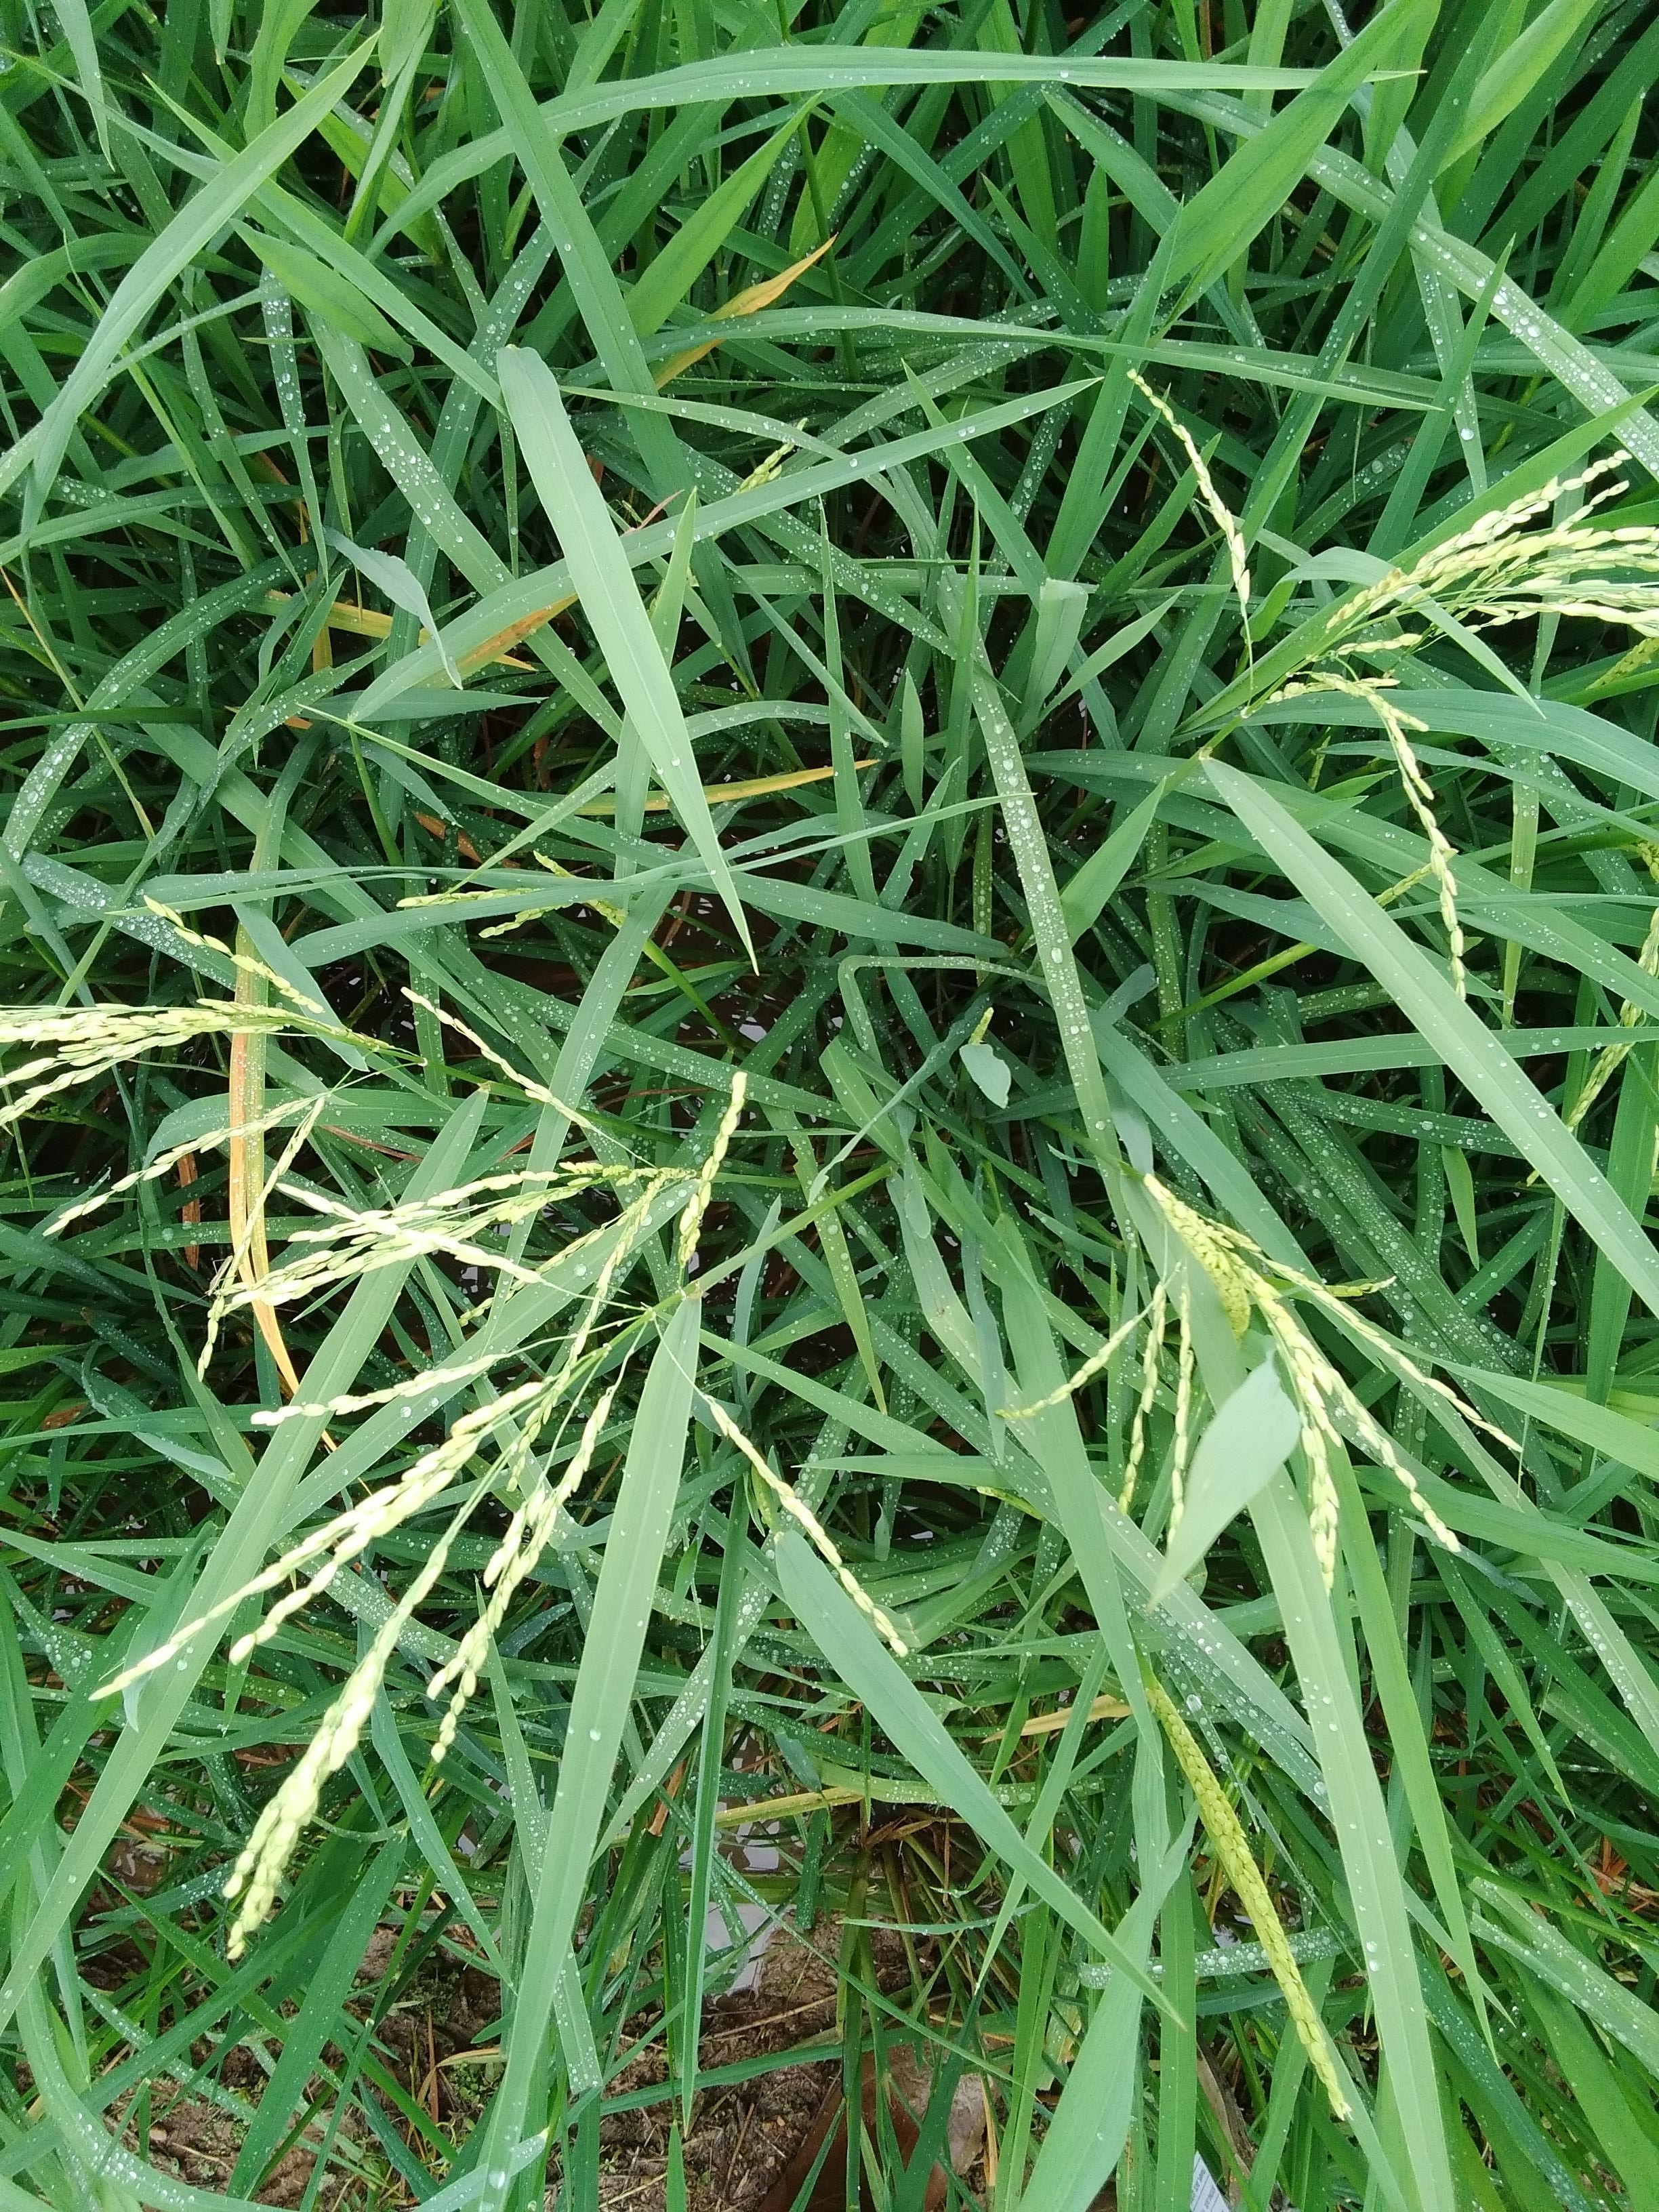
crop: rice
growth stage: flowering
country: Nigeria
